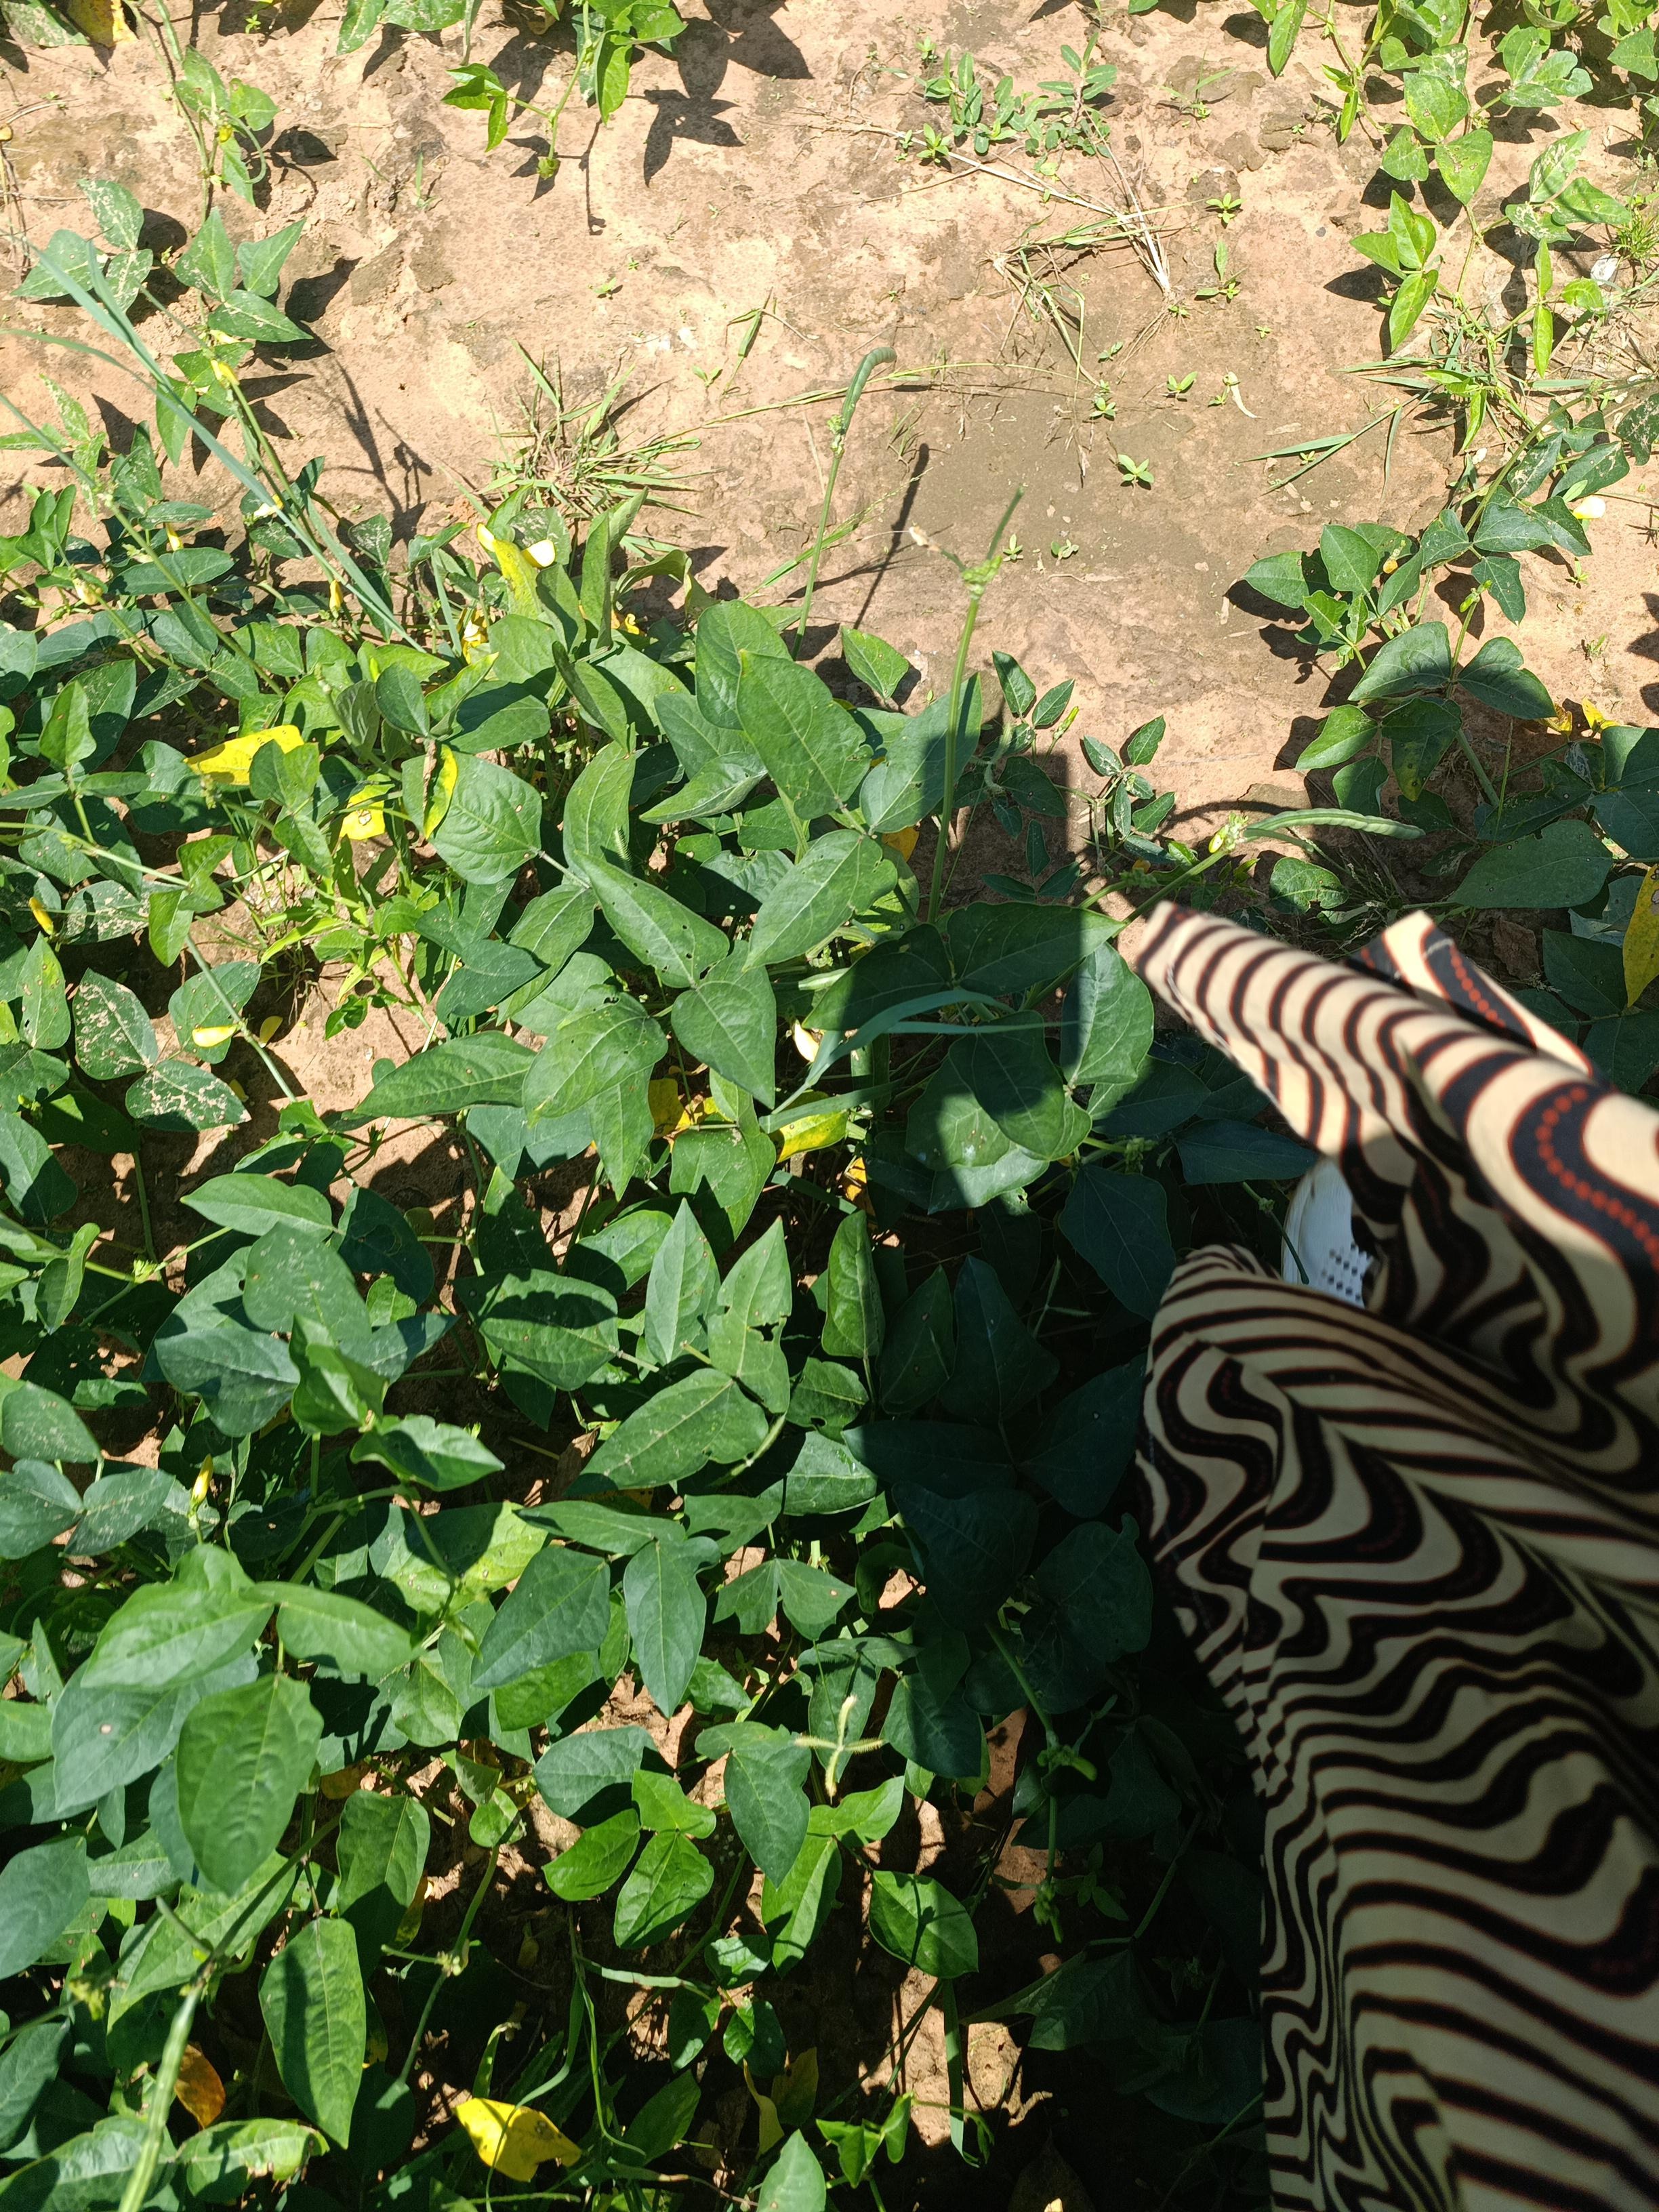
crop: cowpea
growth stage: development pod
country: Nigeria
